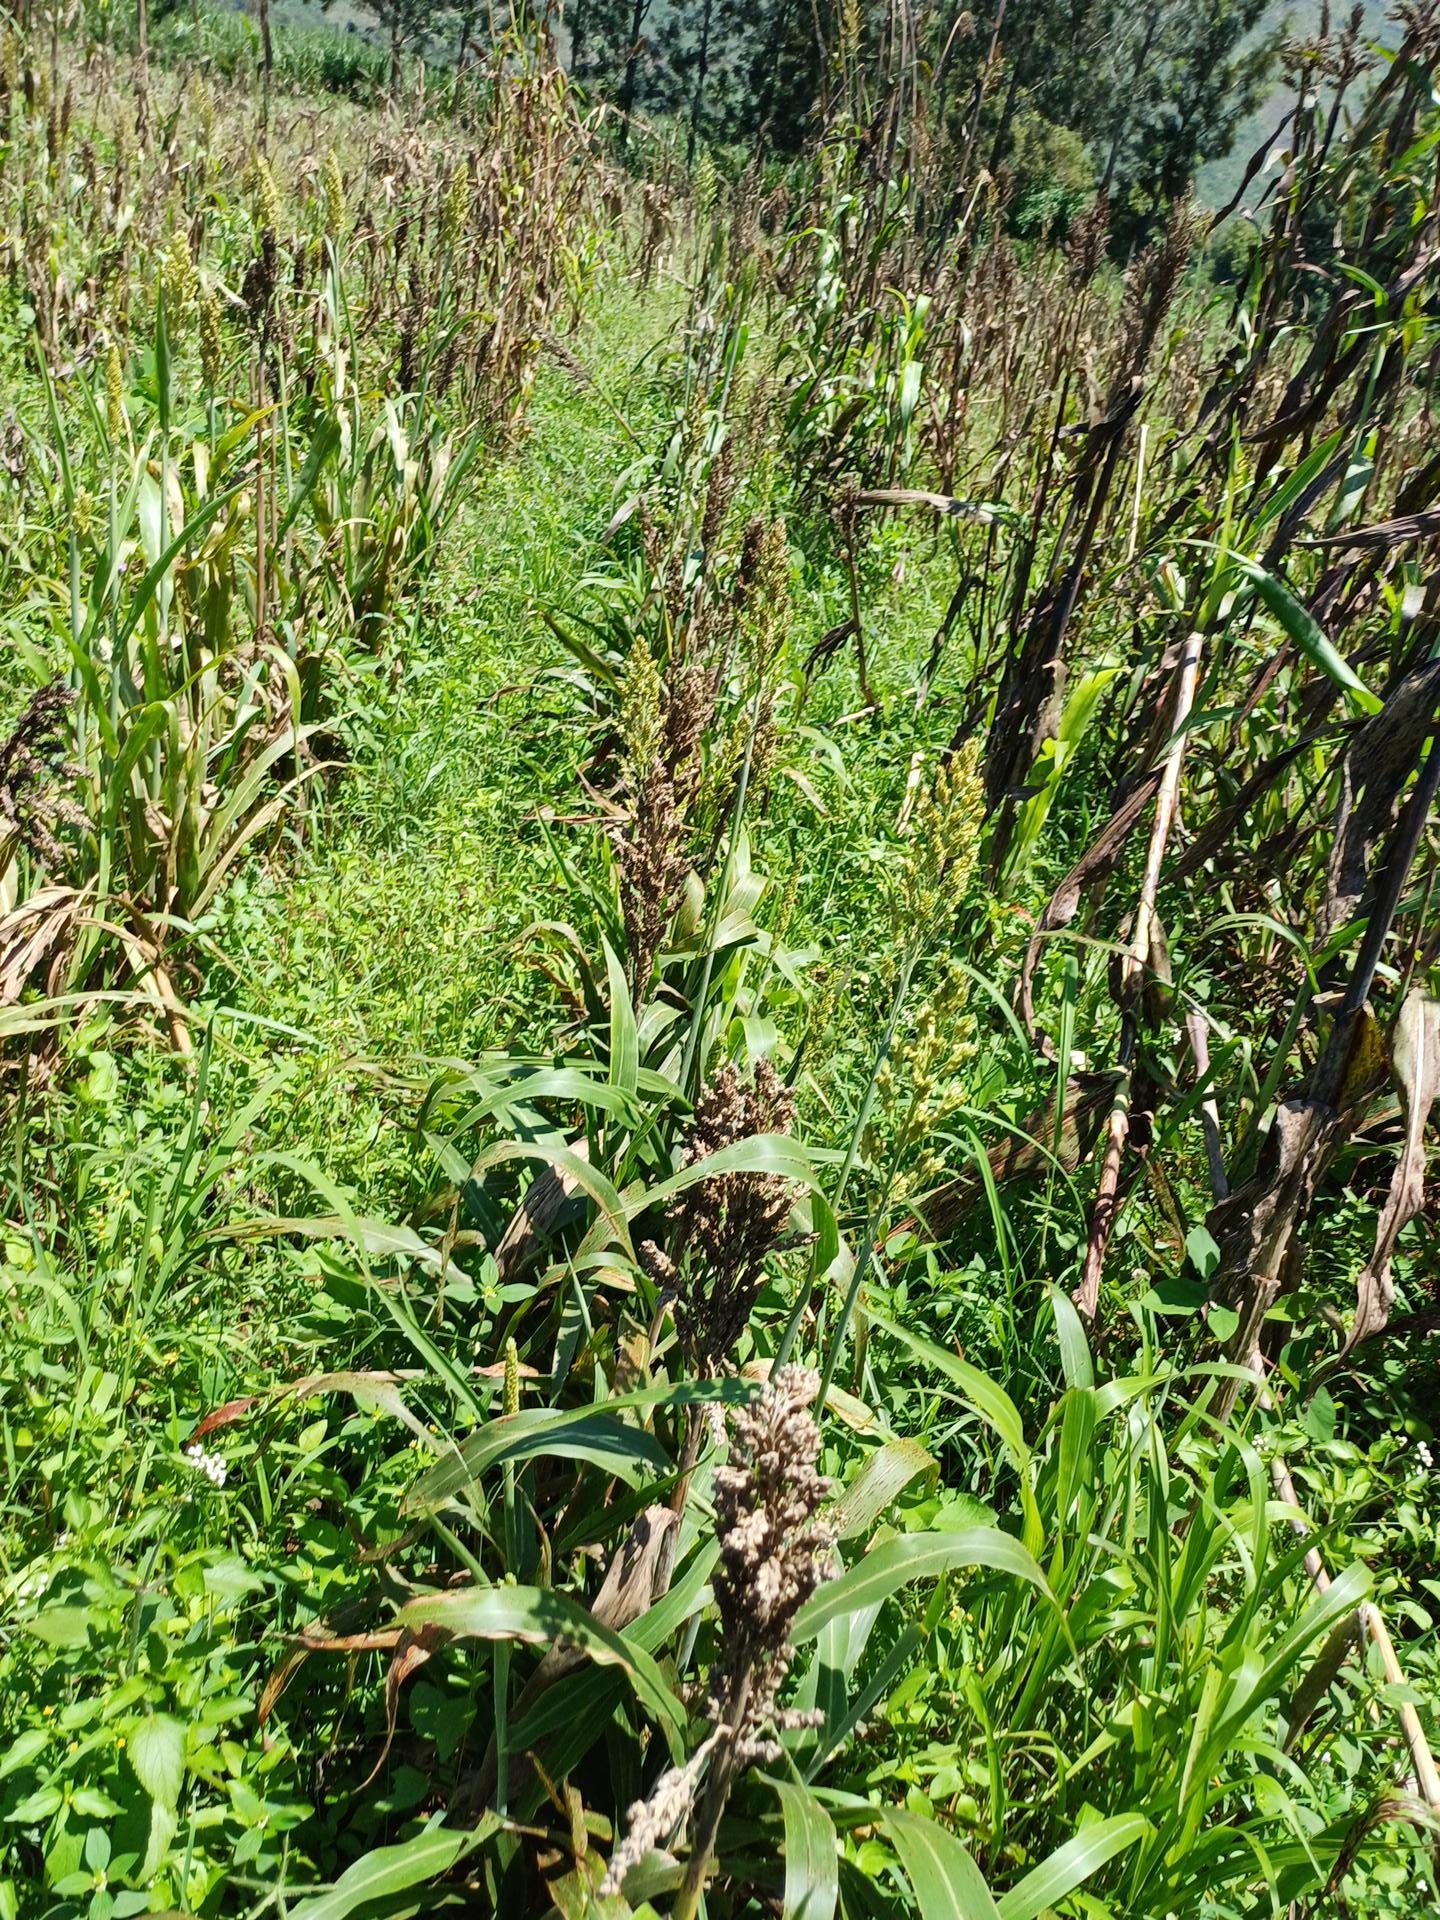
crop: sorghum
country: Kenya
